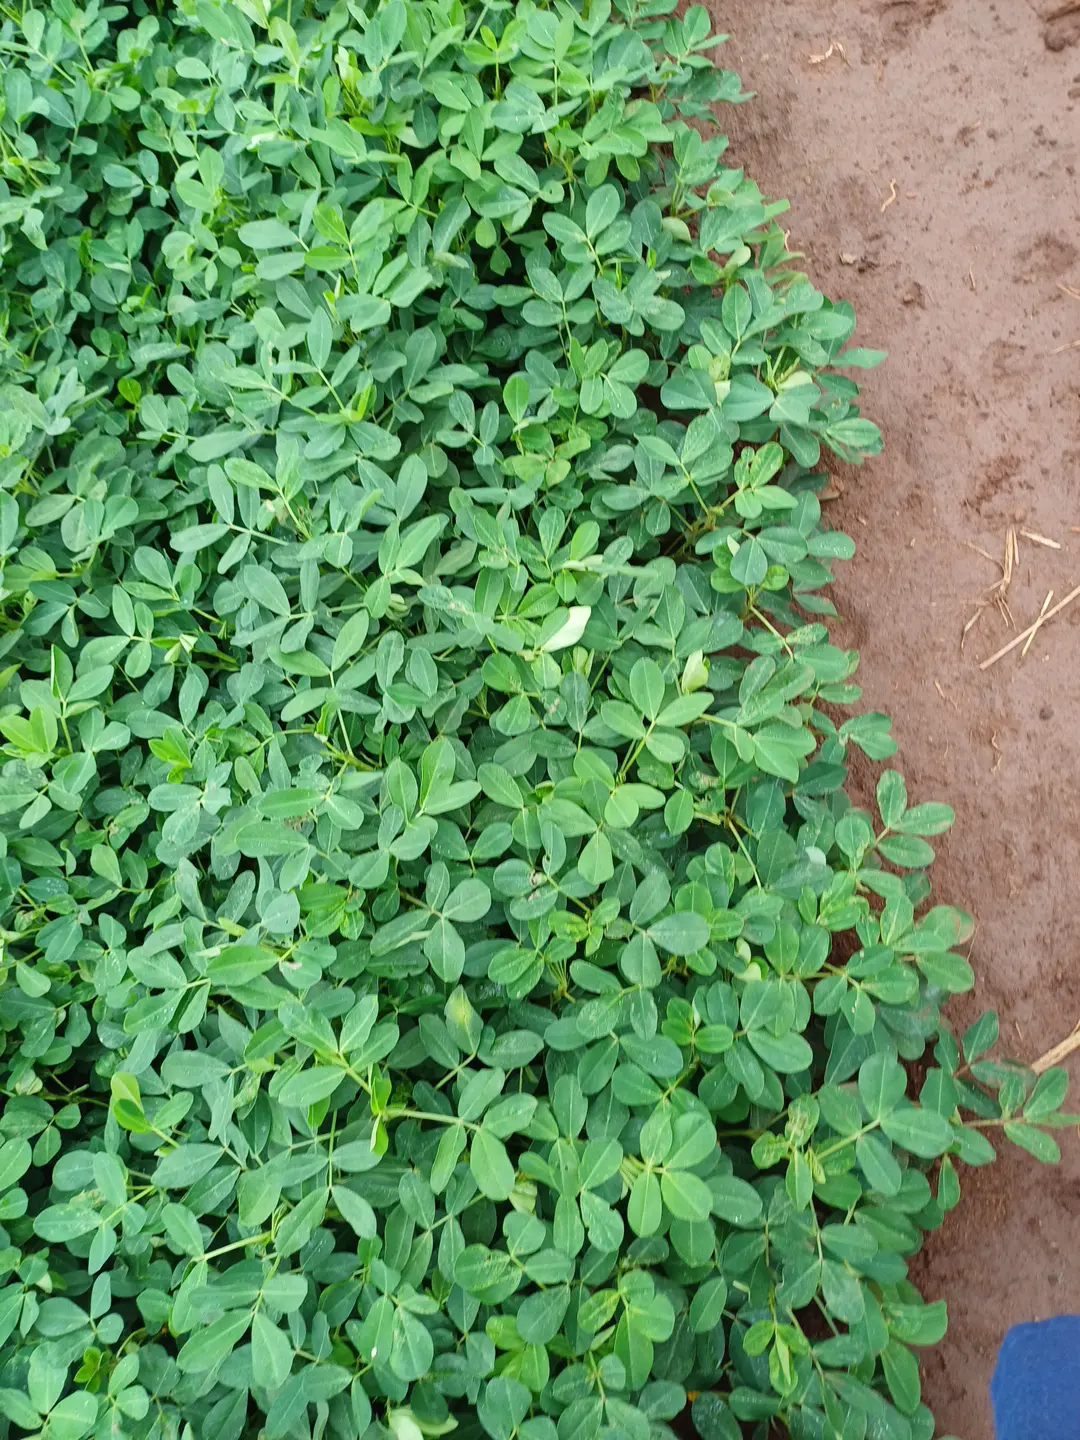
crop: groundnut
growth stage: flowering
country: Kenya
